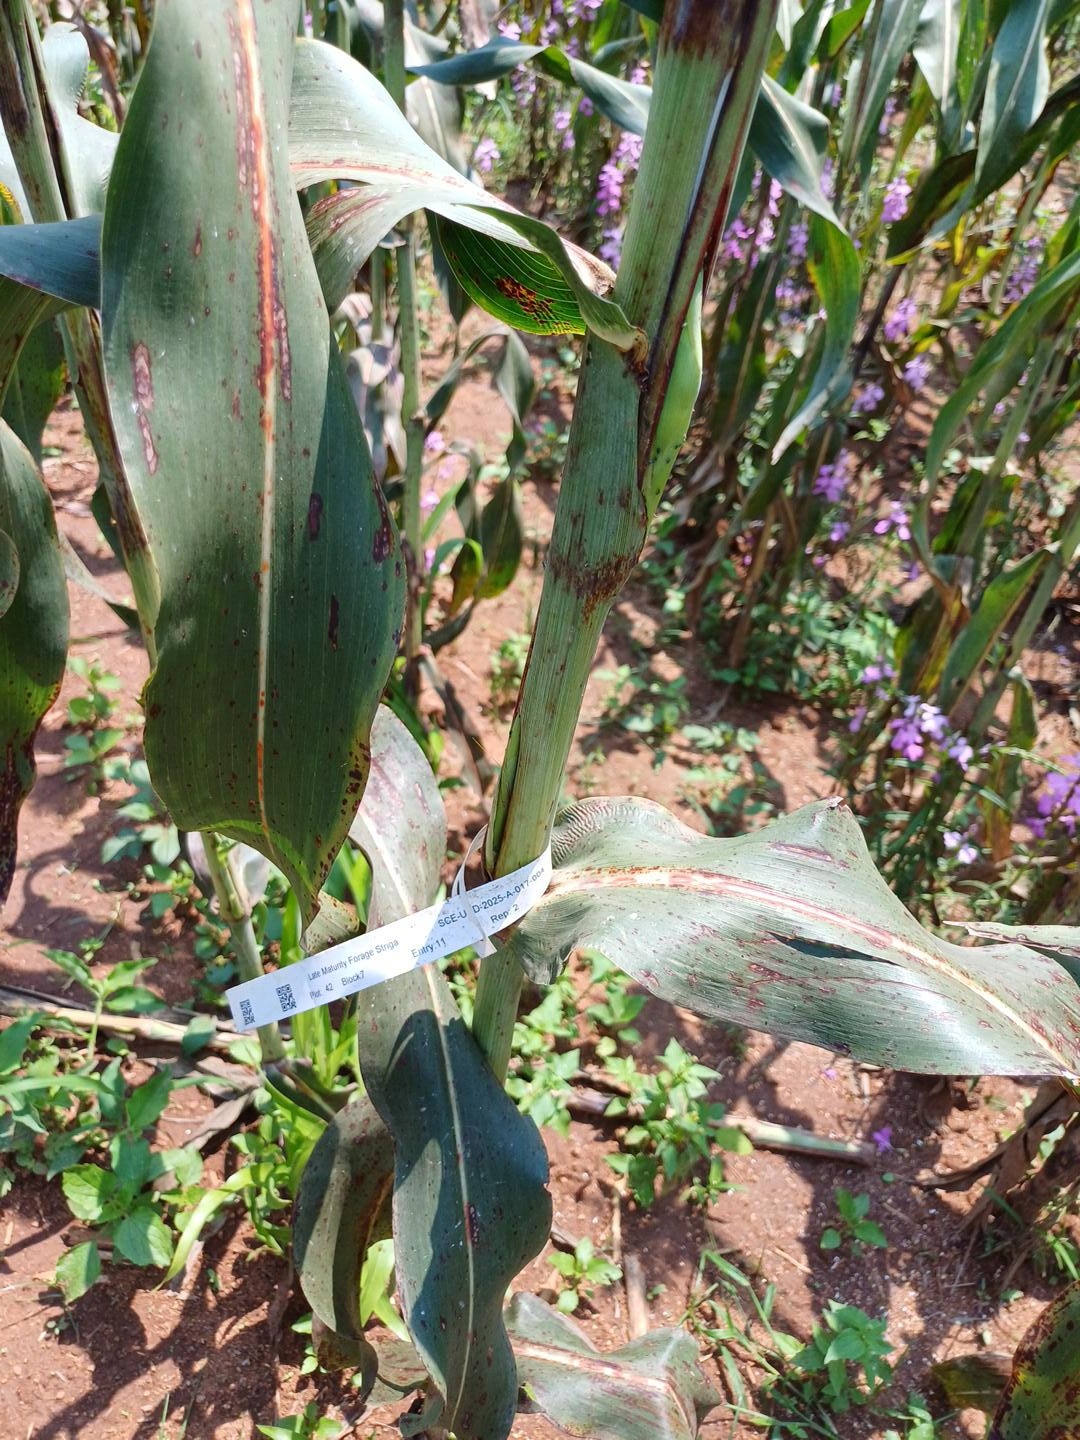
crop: sorghum
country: Kenya
